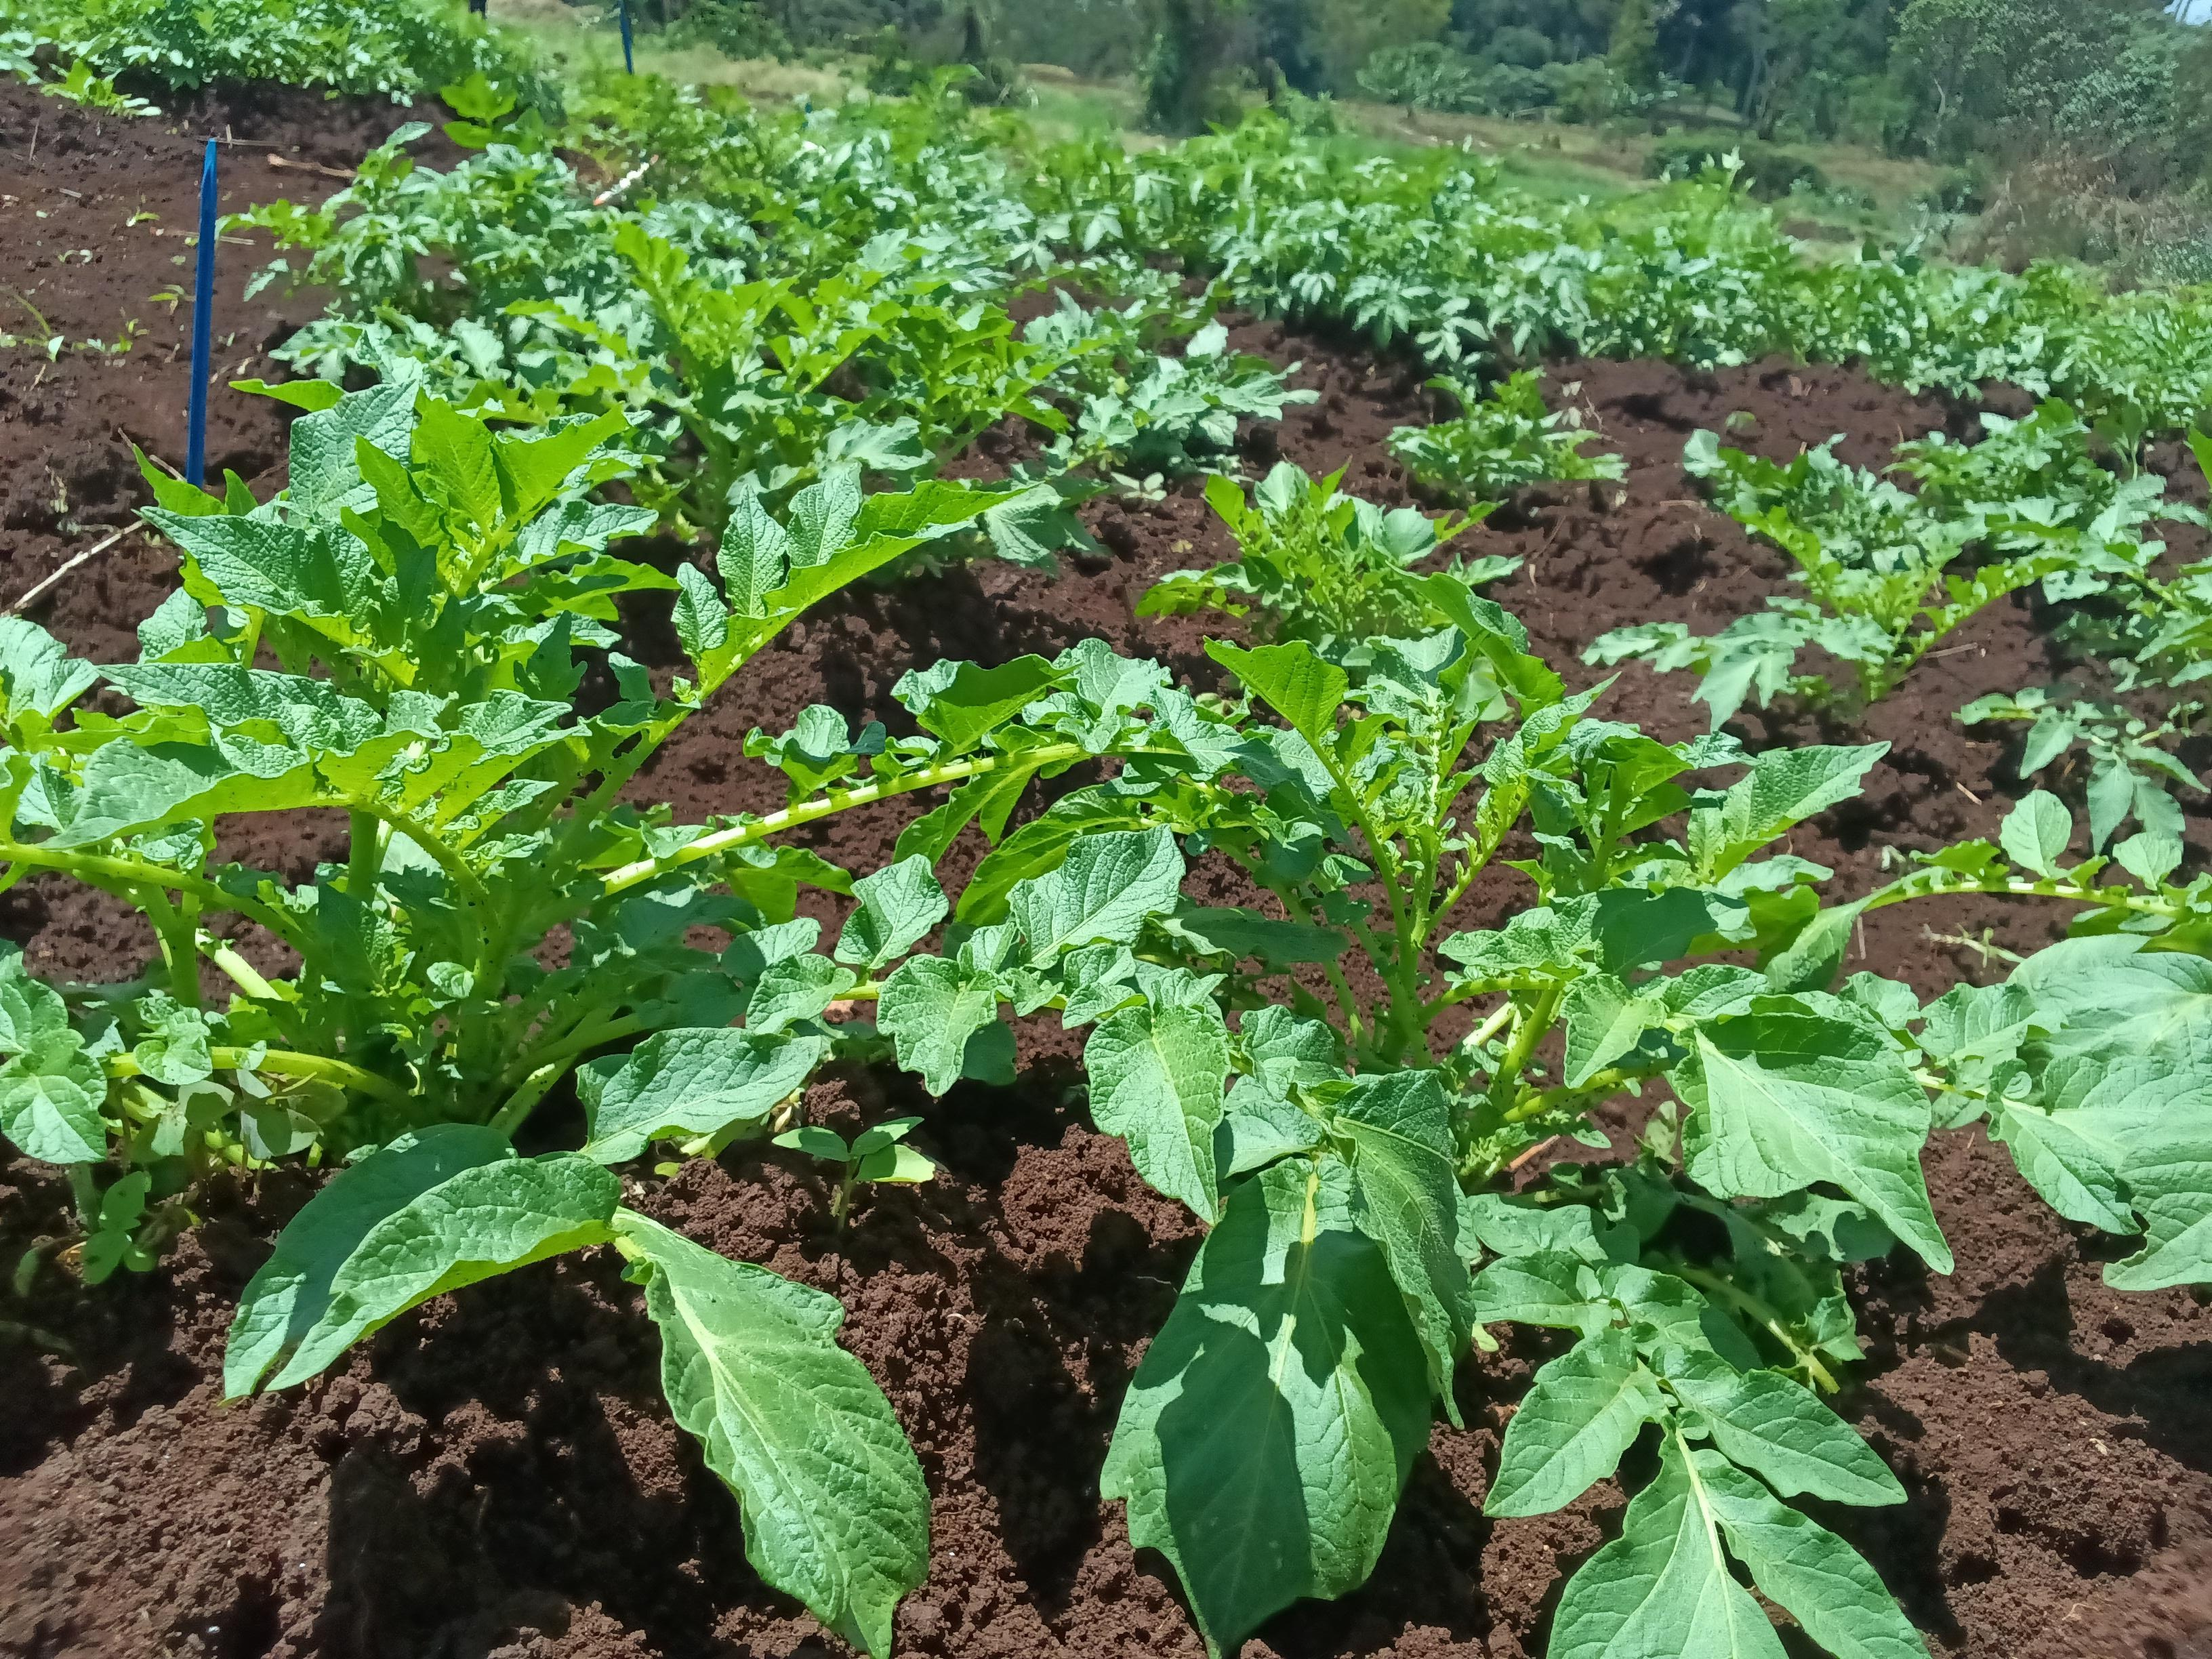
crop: potato
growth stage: vegetative
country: Kenya
